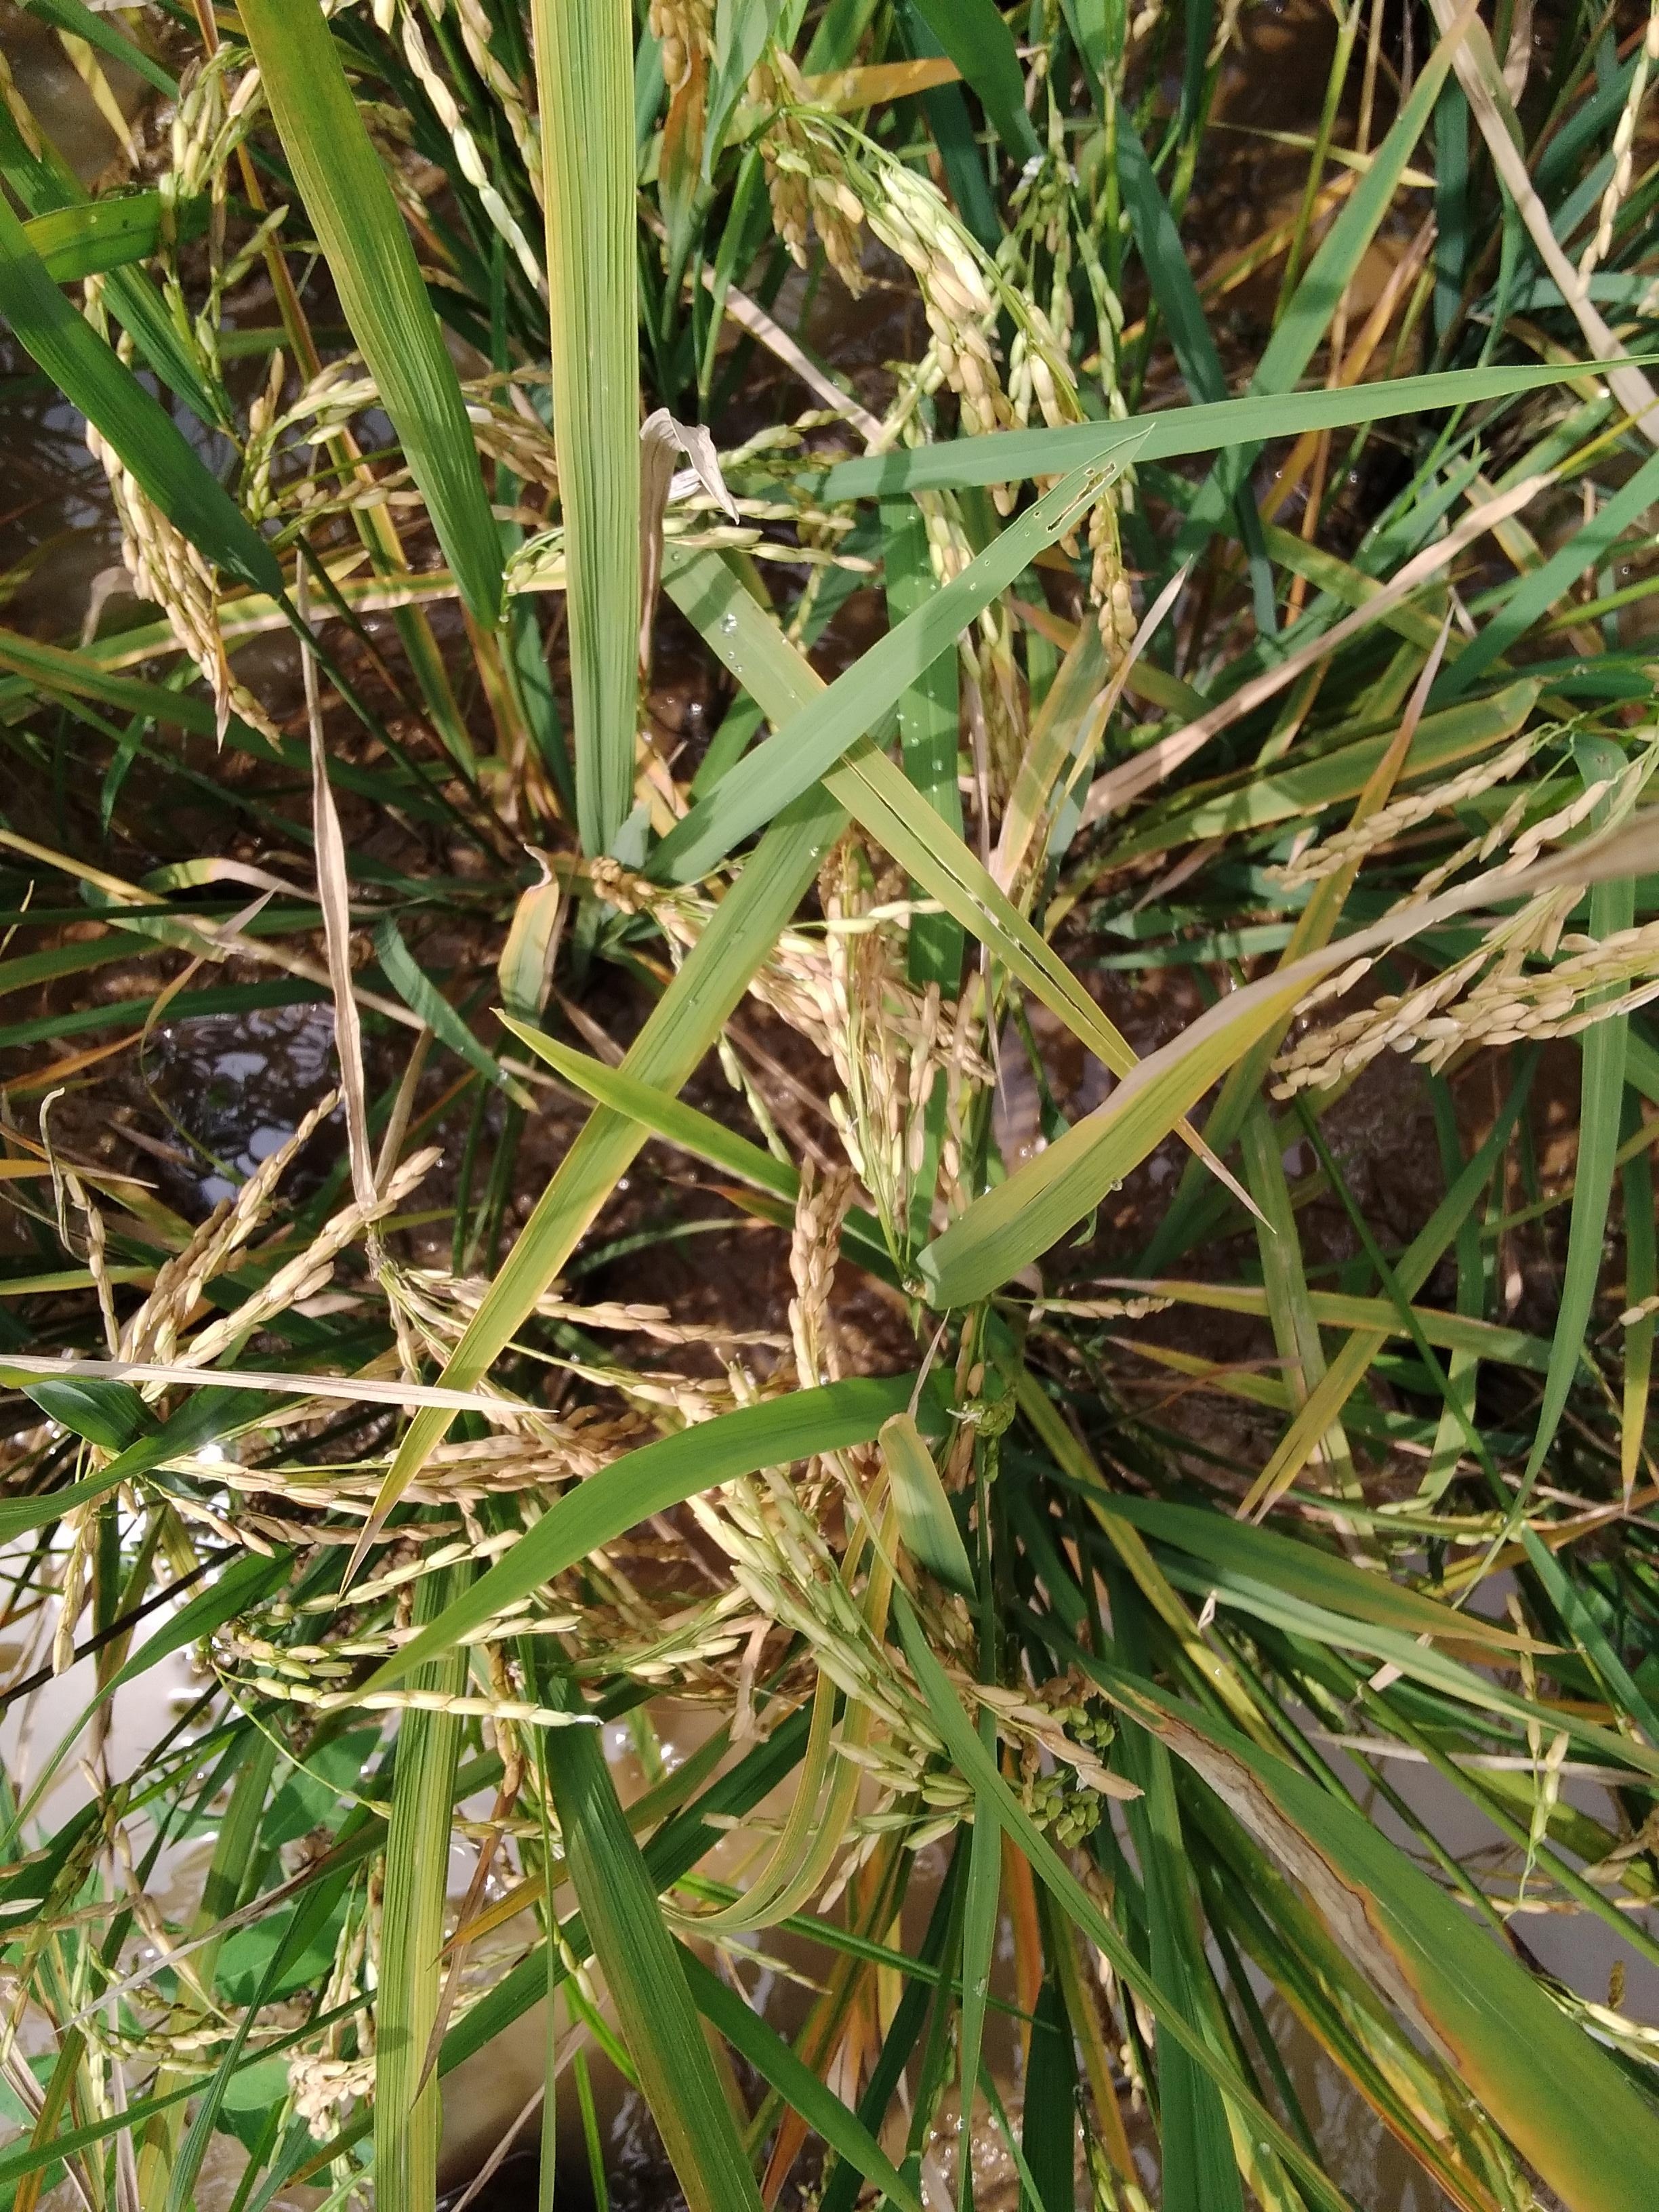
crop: rice
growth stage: ripening
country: Nigeria
